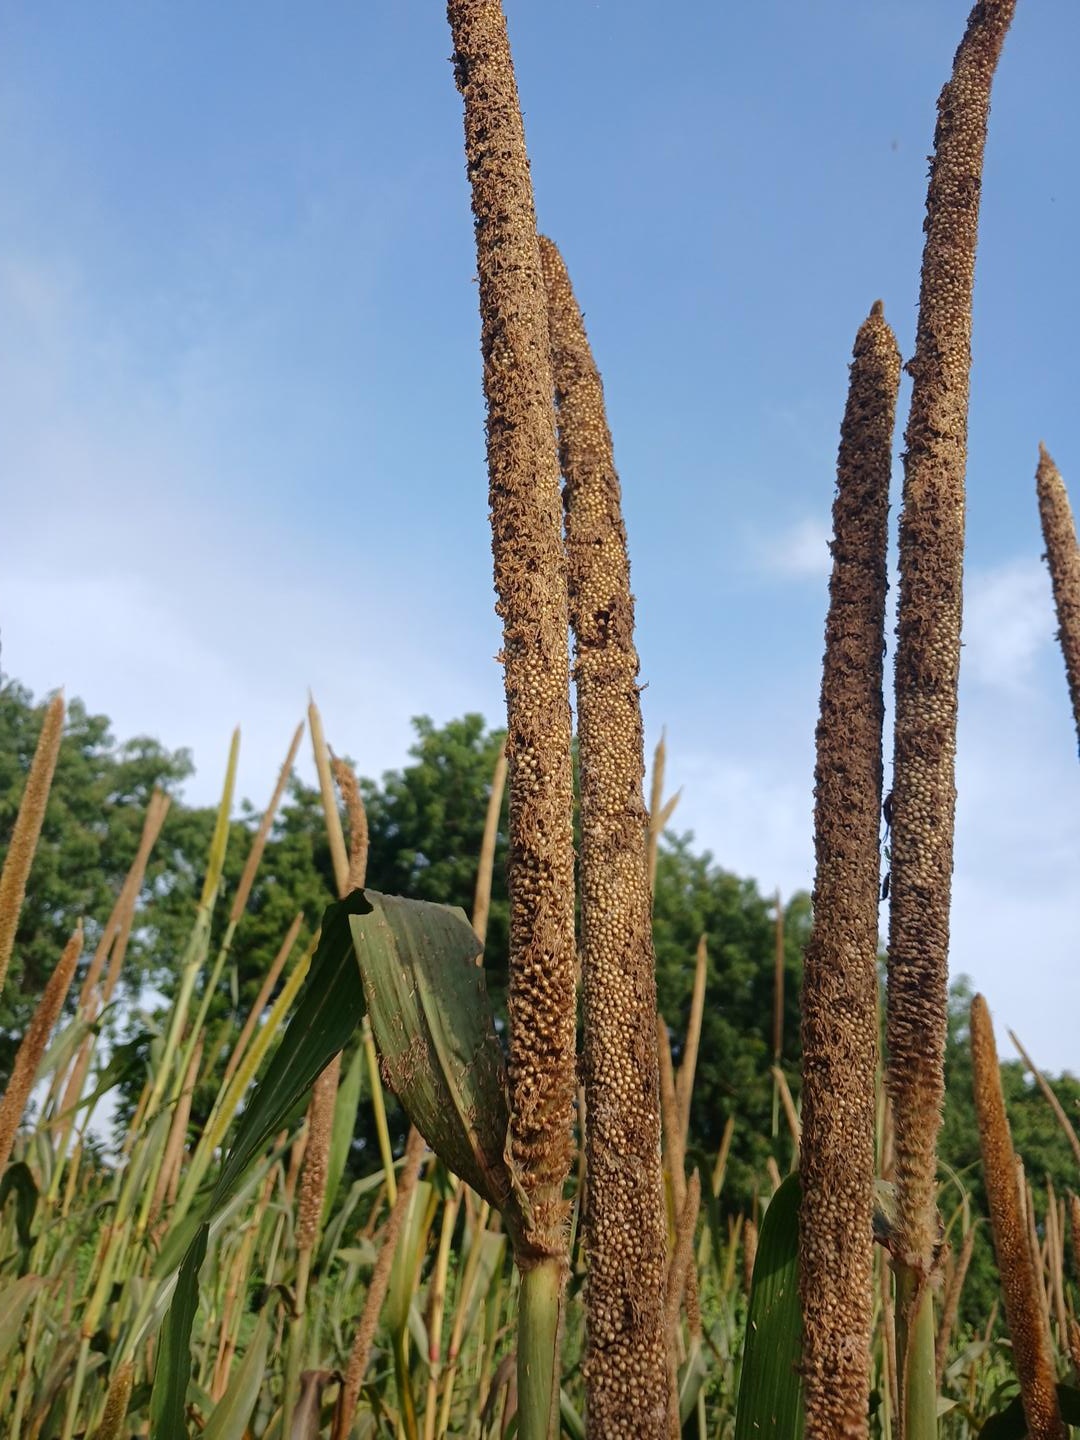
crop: pearl millet
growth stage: maturity
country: Senegal
